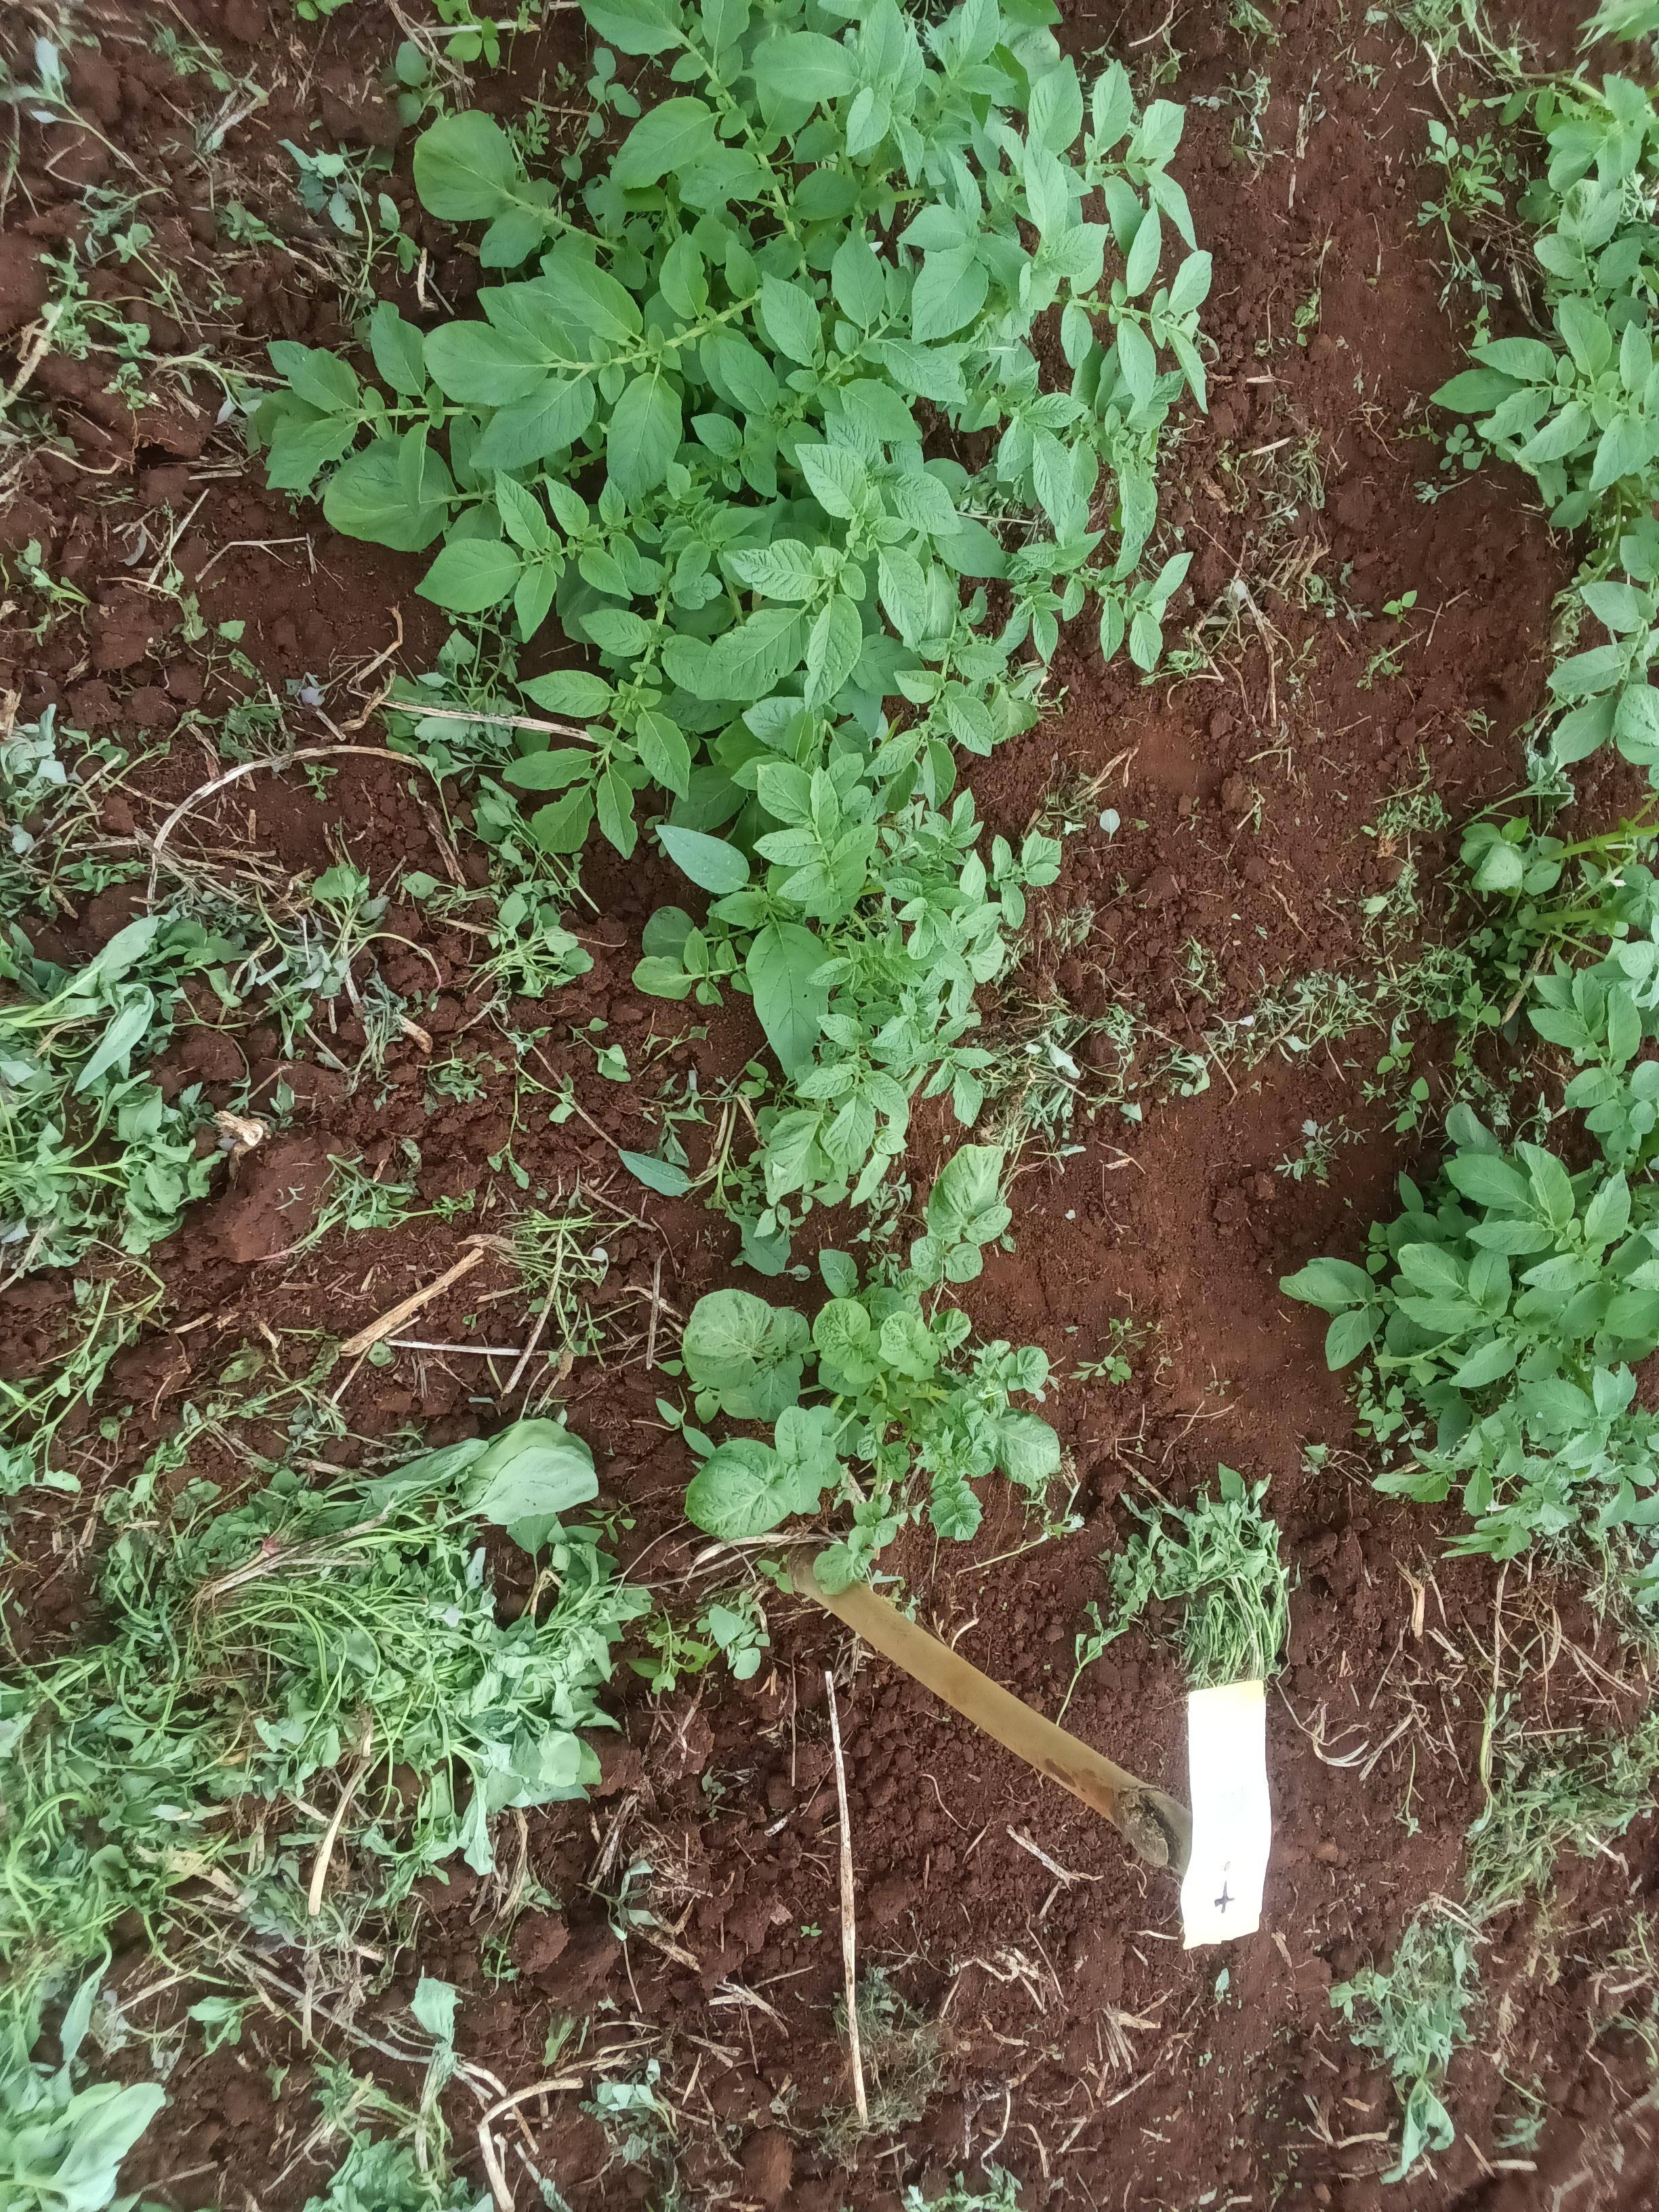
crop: potato
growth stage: emergence
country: Kenya
